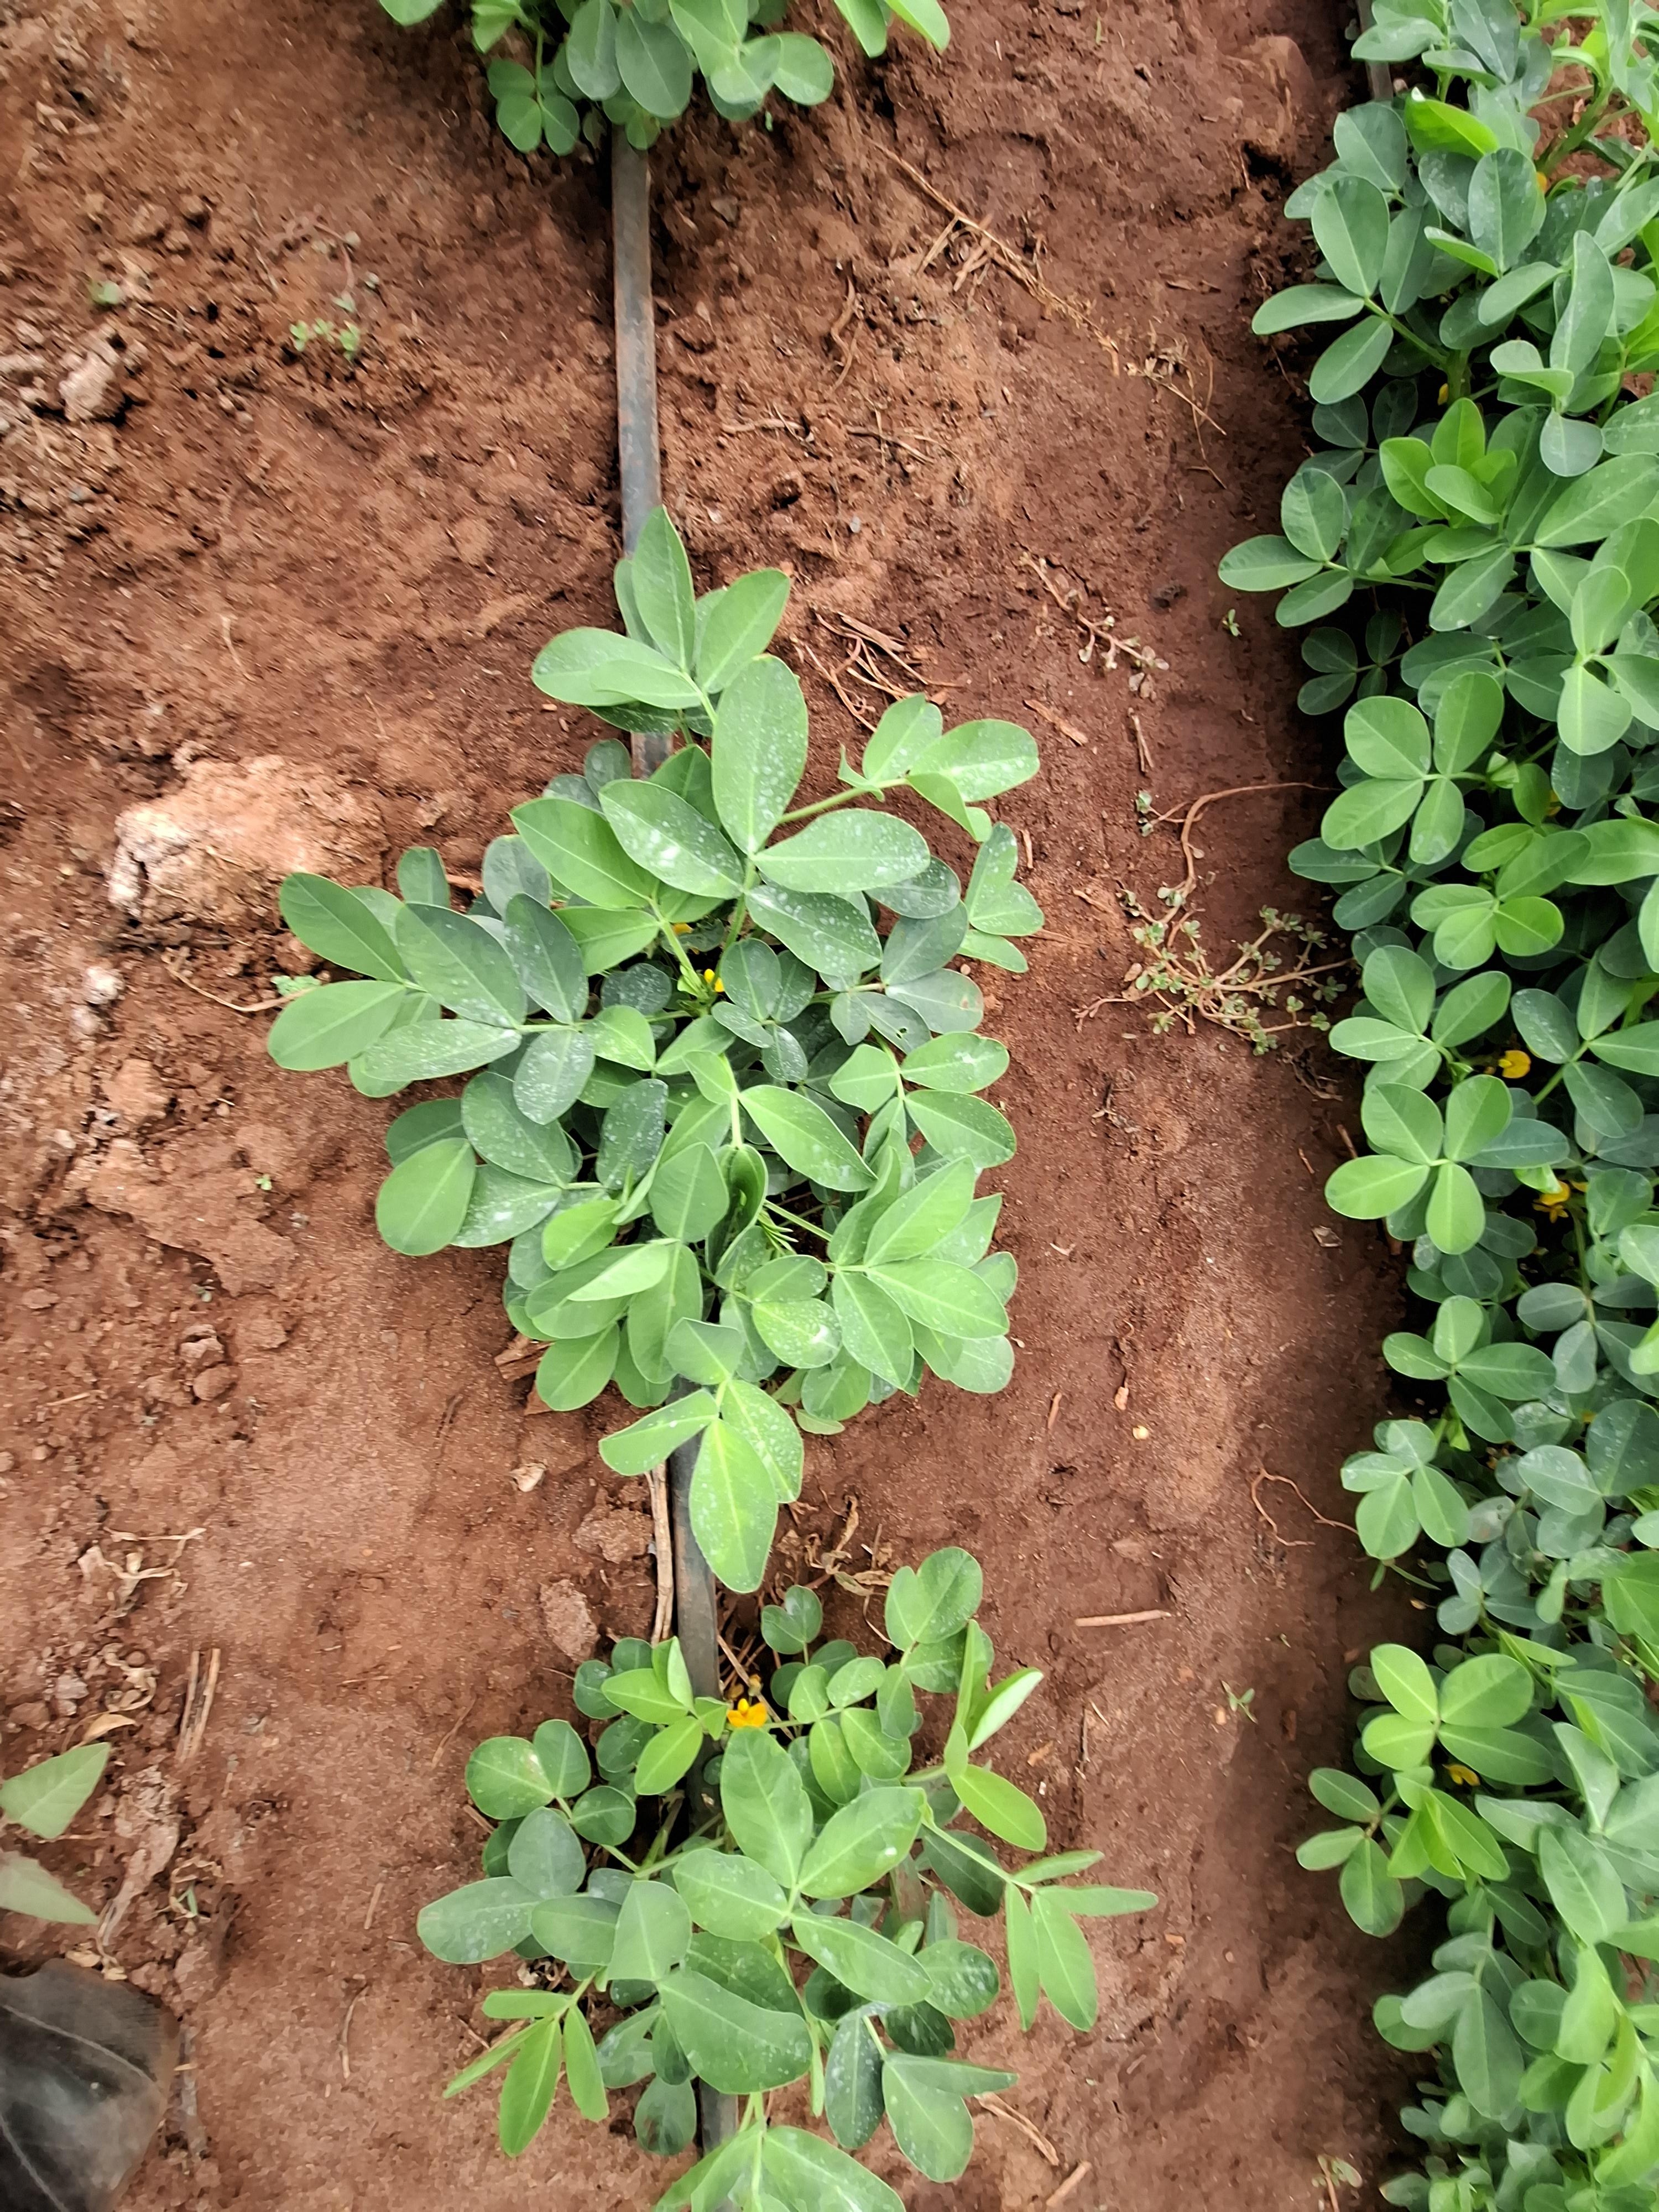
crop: groundnut
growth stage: vegetative
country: Kenya
